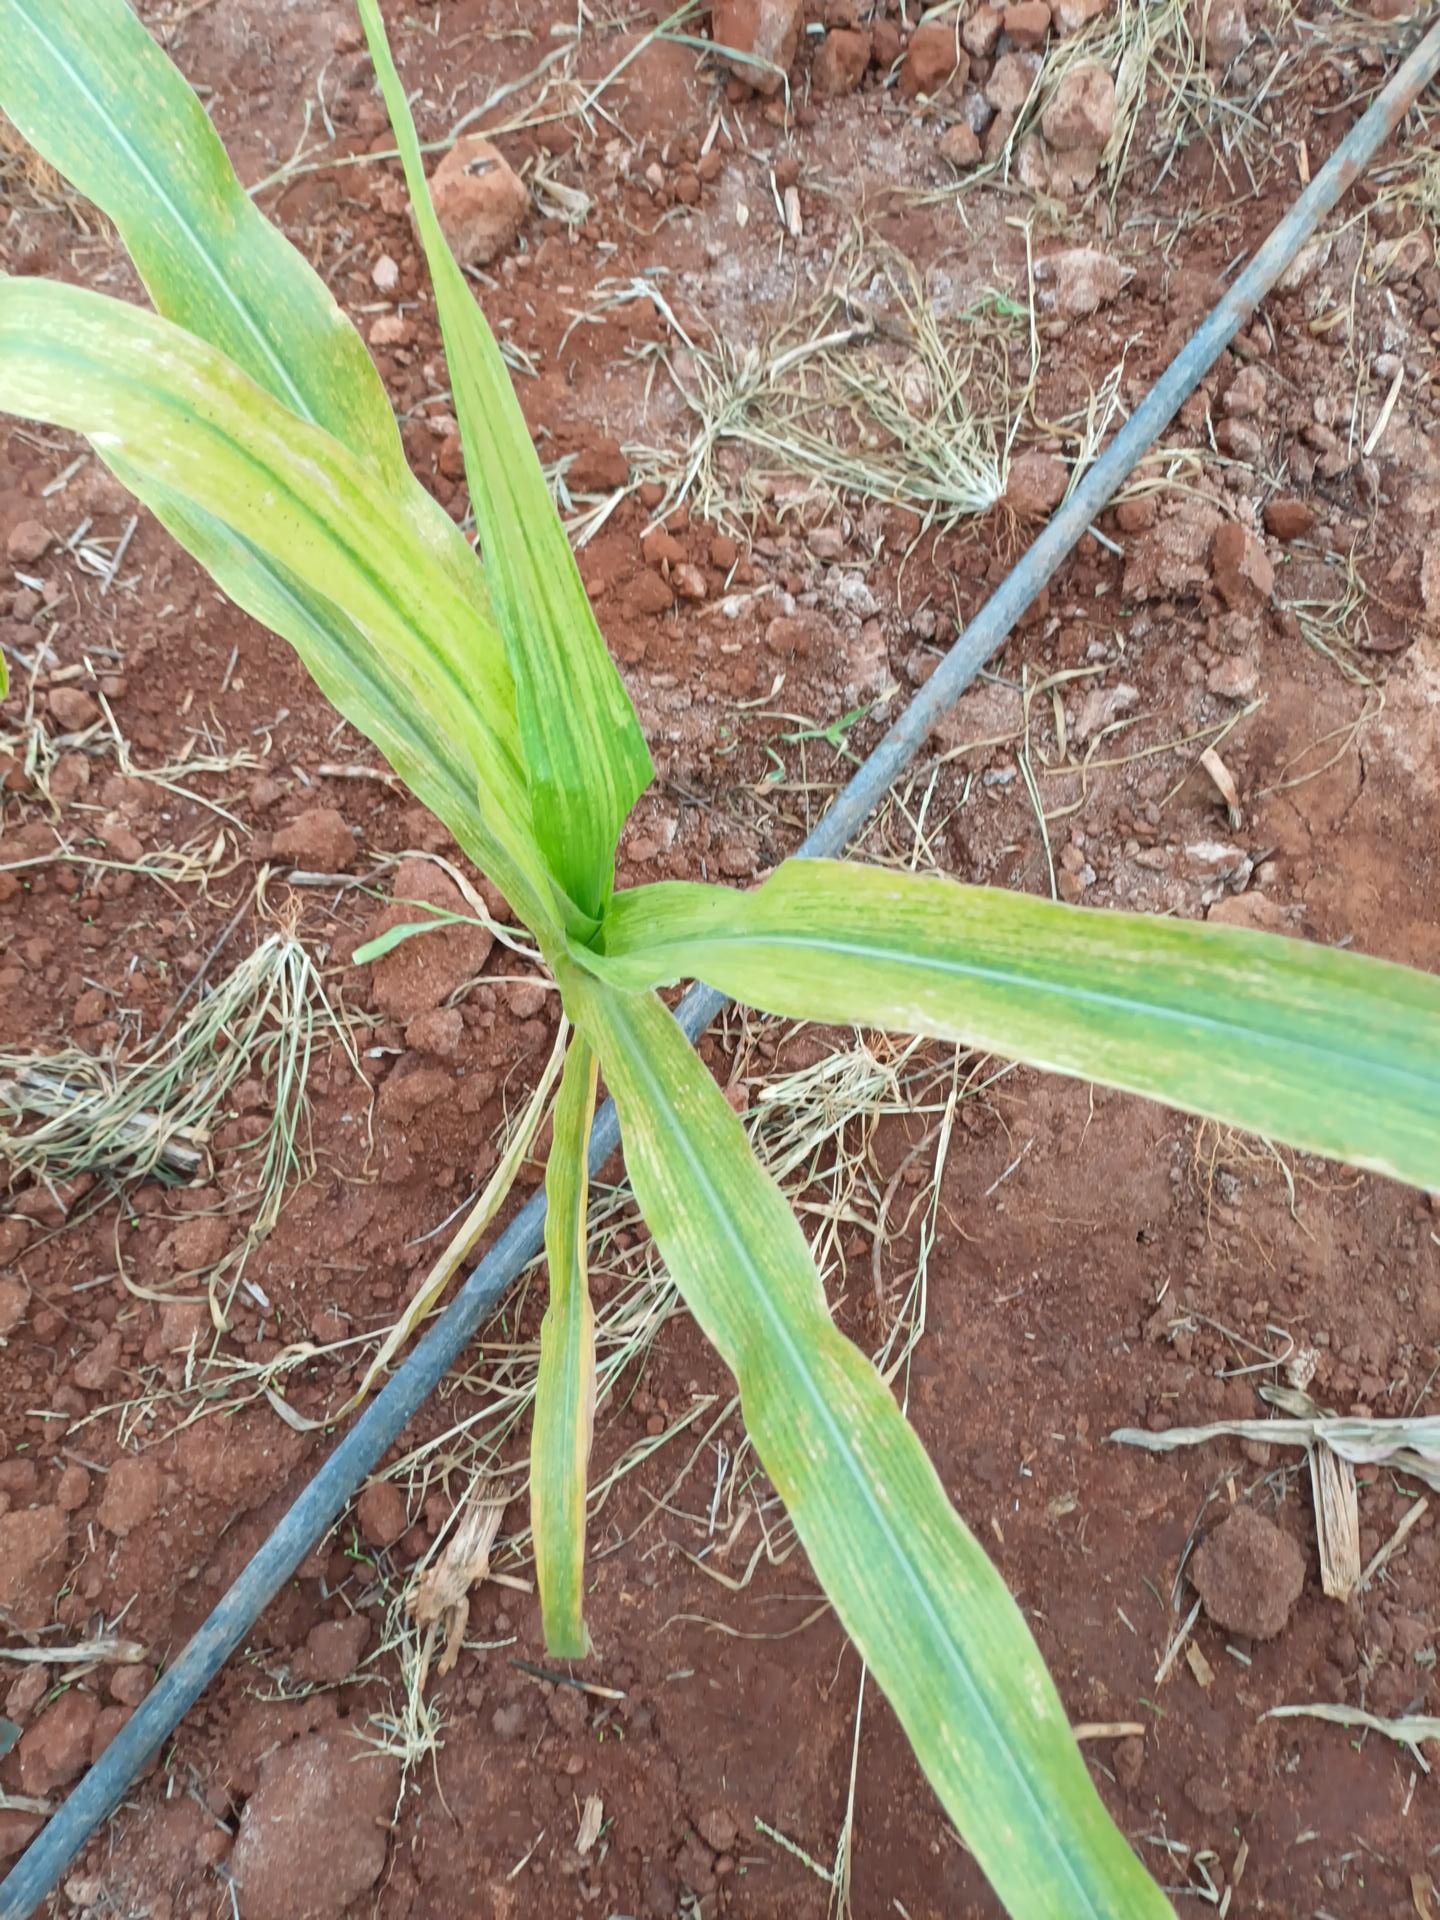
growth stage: vegetative
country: Kenya
